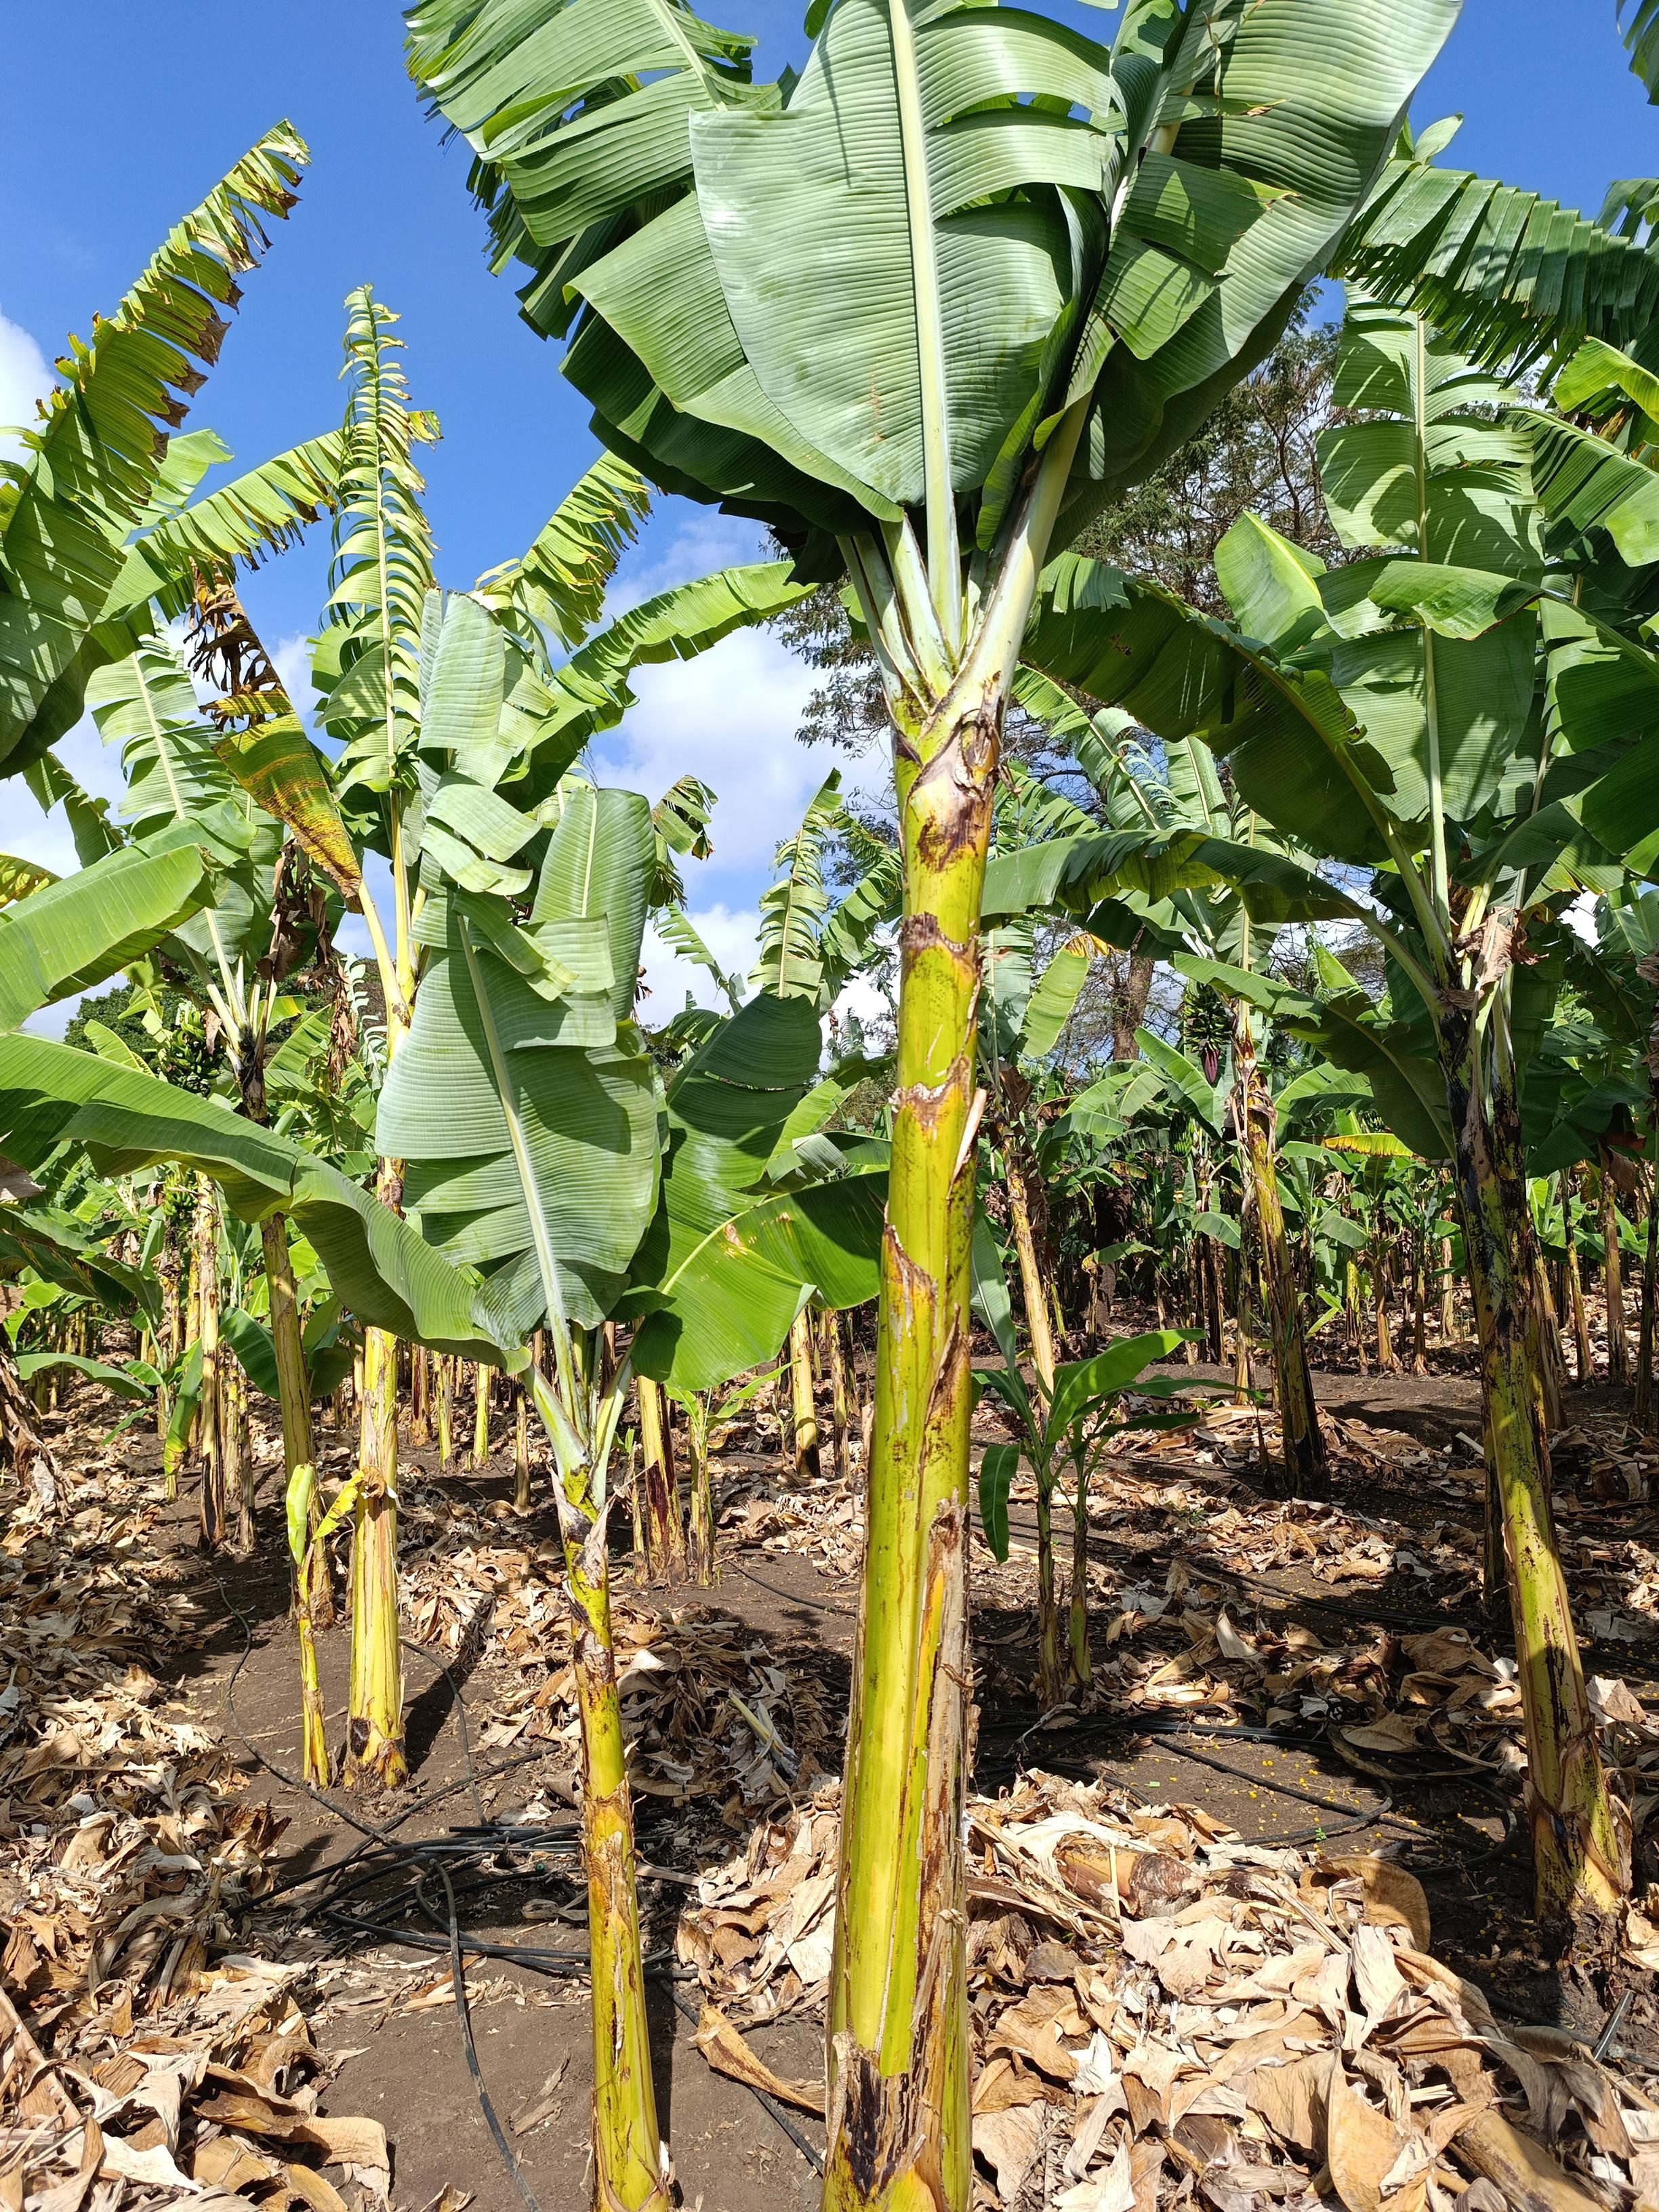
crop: banana
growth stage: vegetative
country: Tanzania
